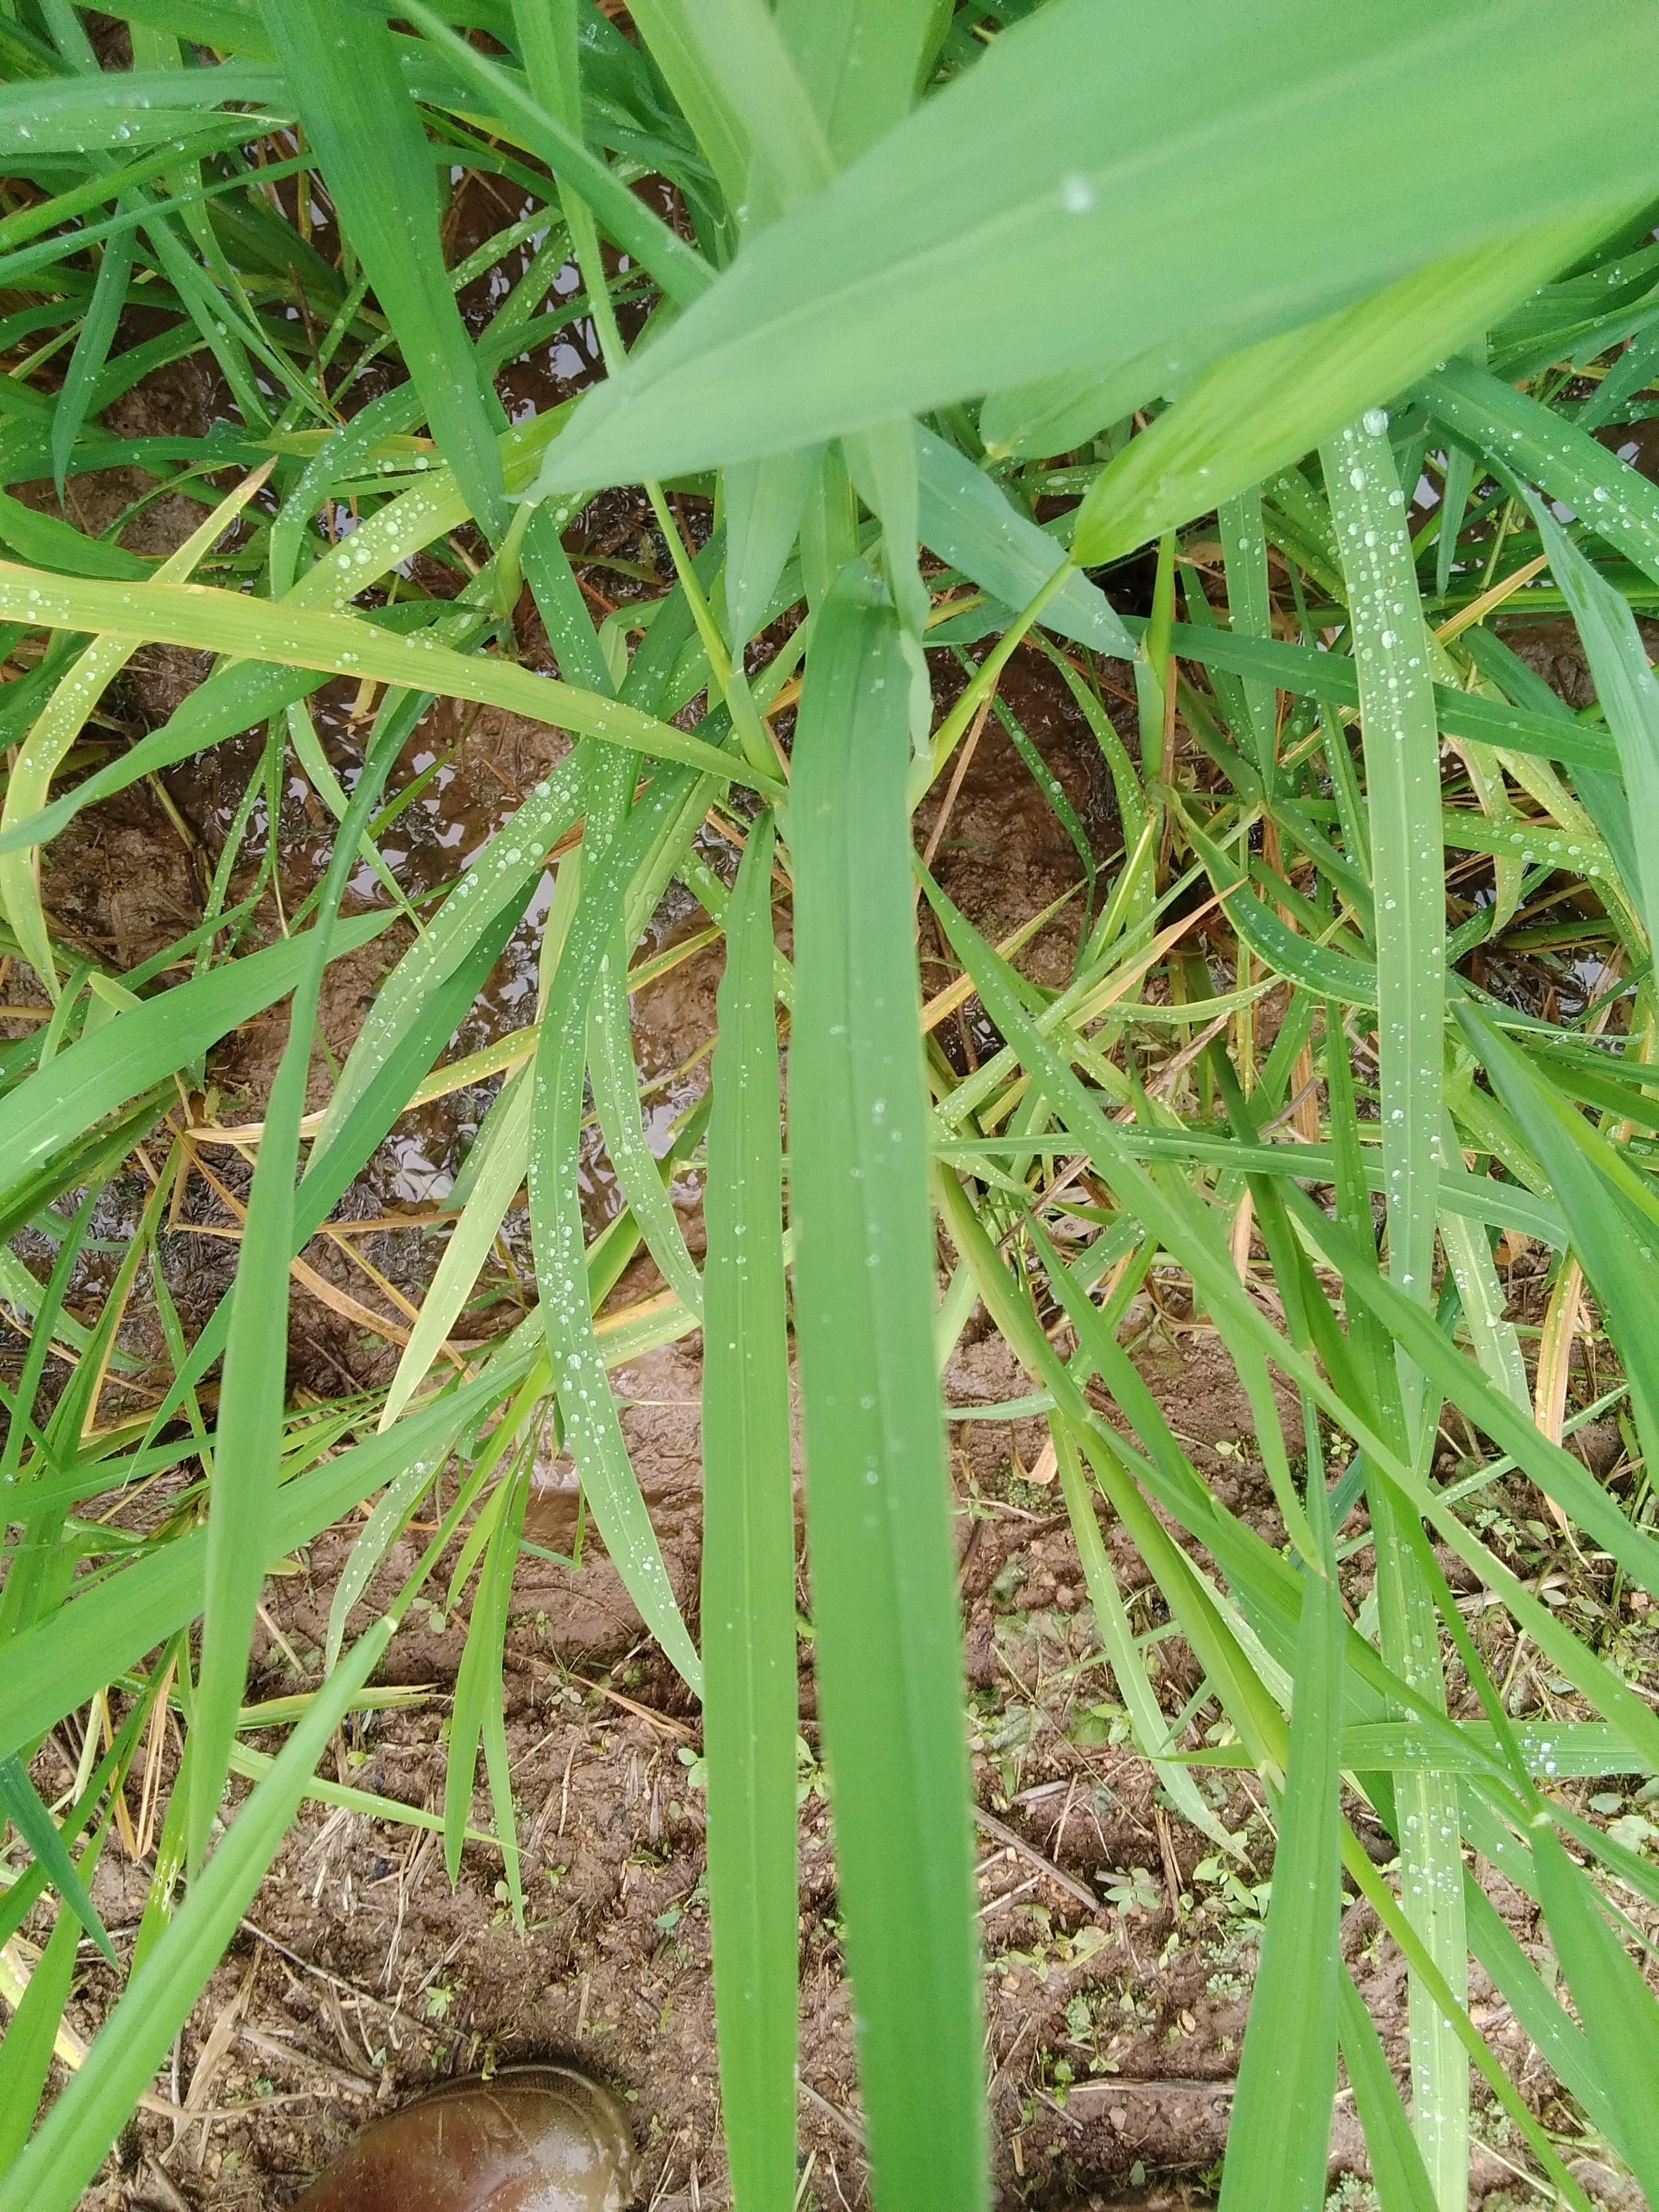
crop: rice
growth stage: booting
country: Nigeria
